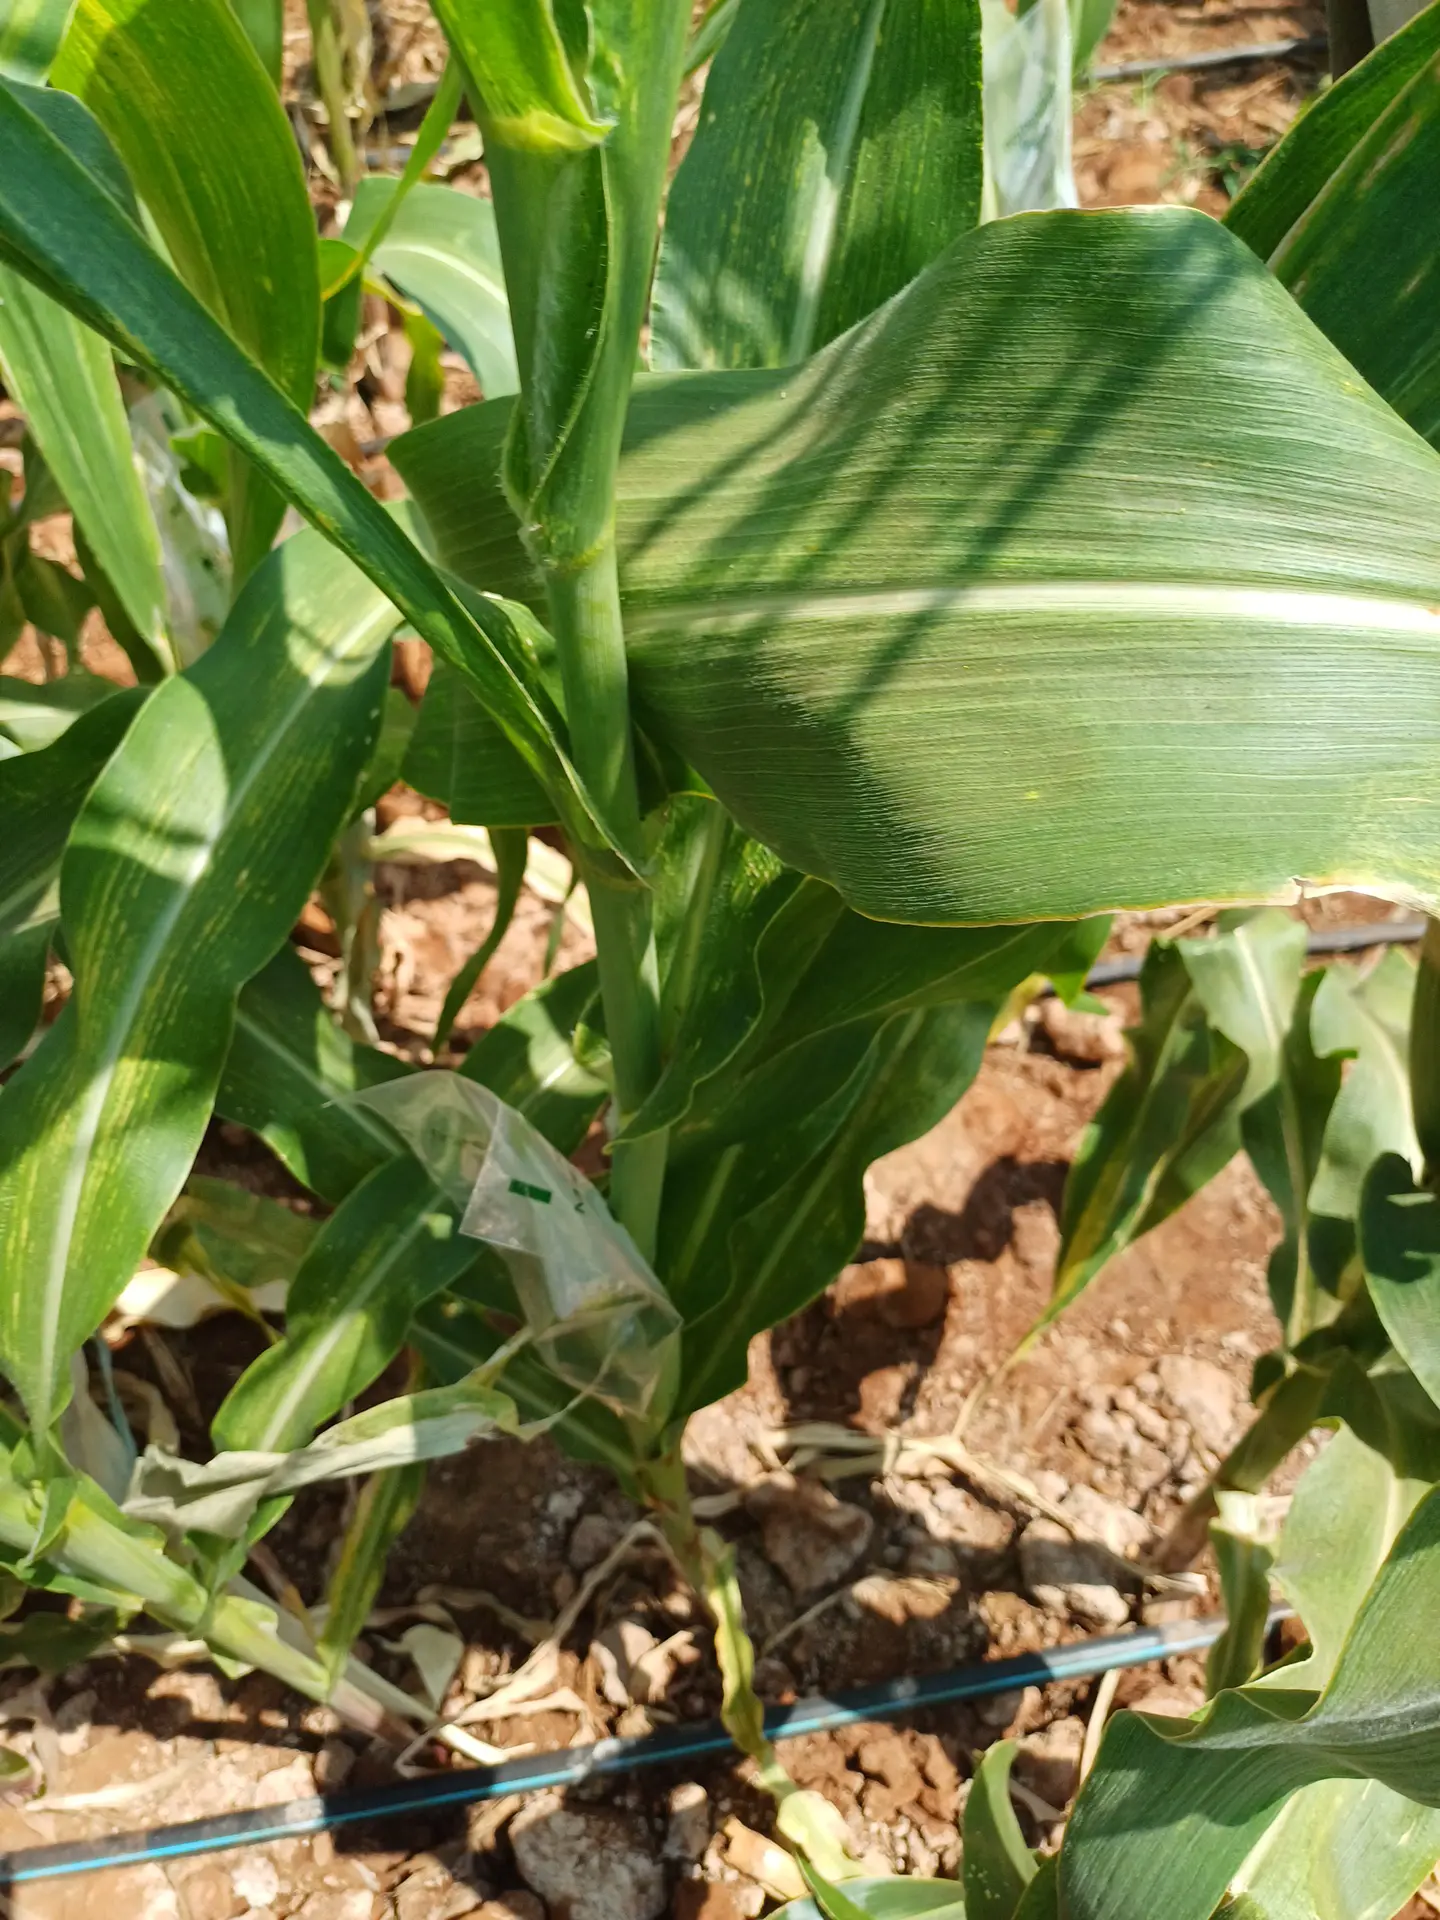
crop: maize
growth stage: flowering
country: Kenya
